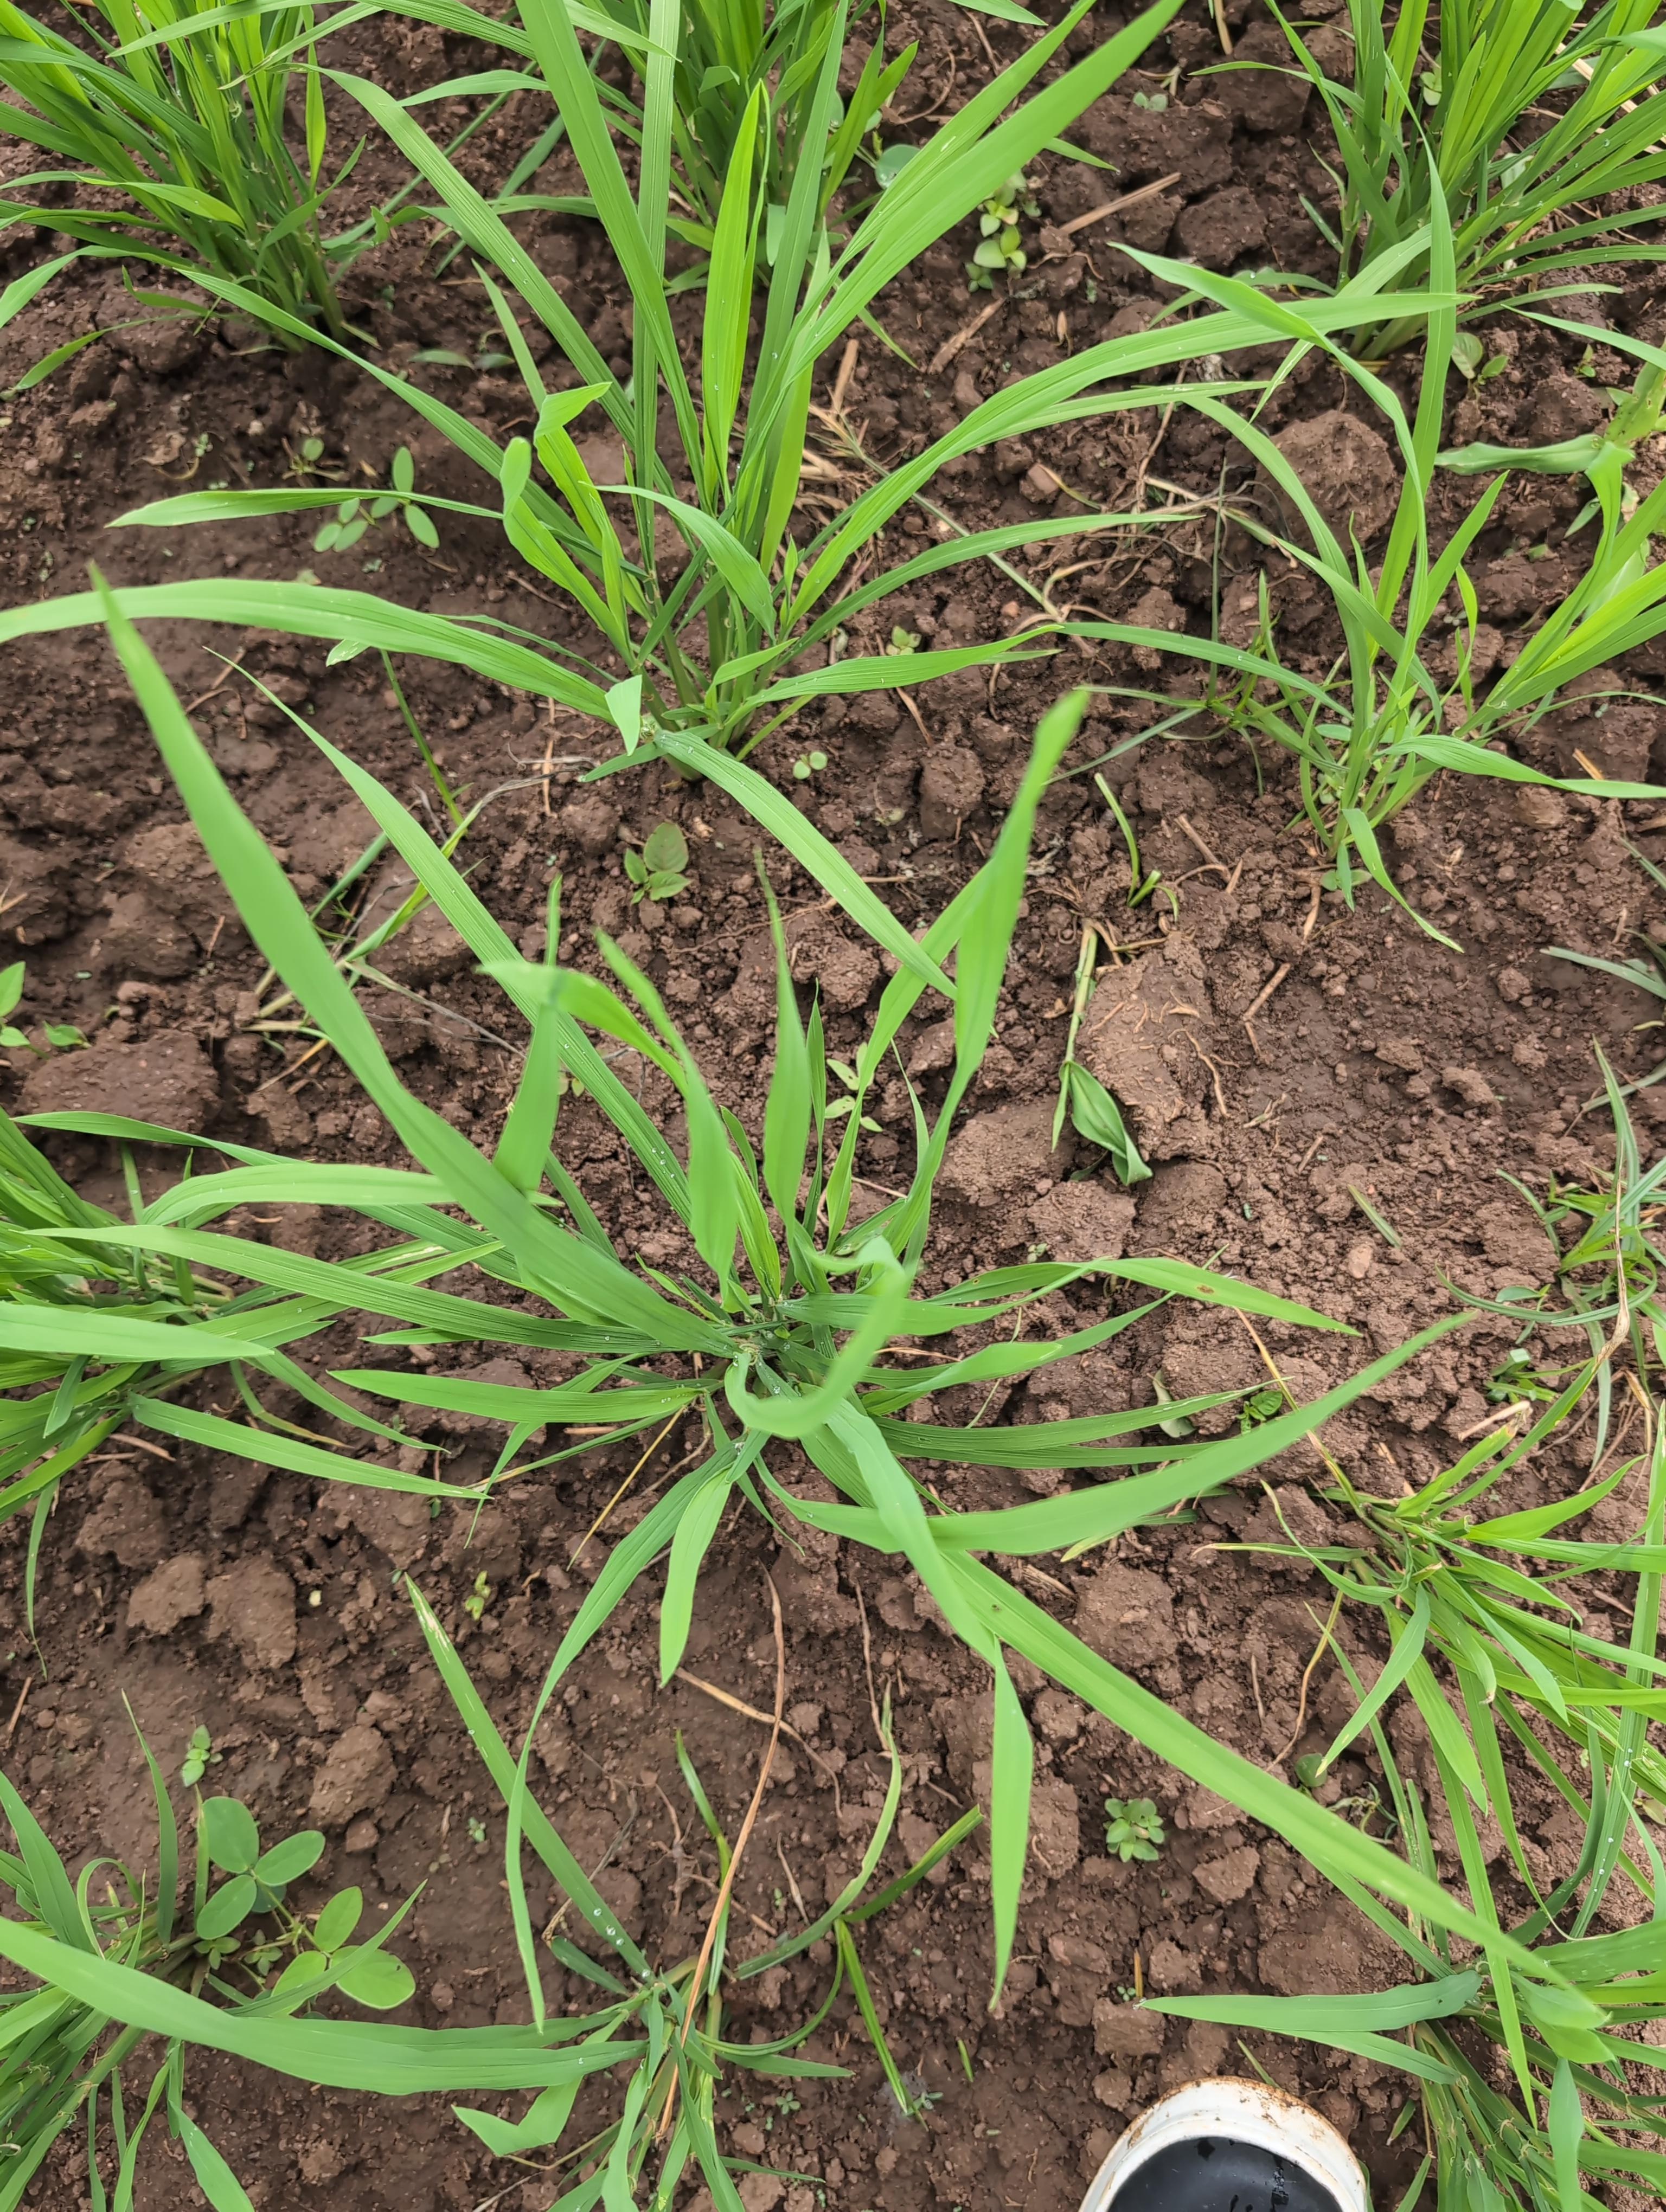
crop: rice
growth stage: tillering
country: Côte d'Ivoire
